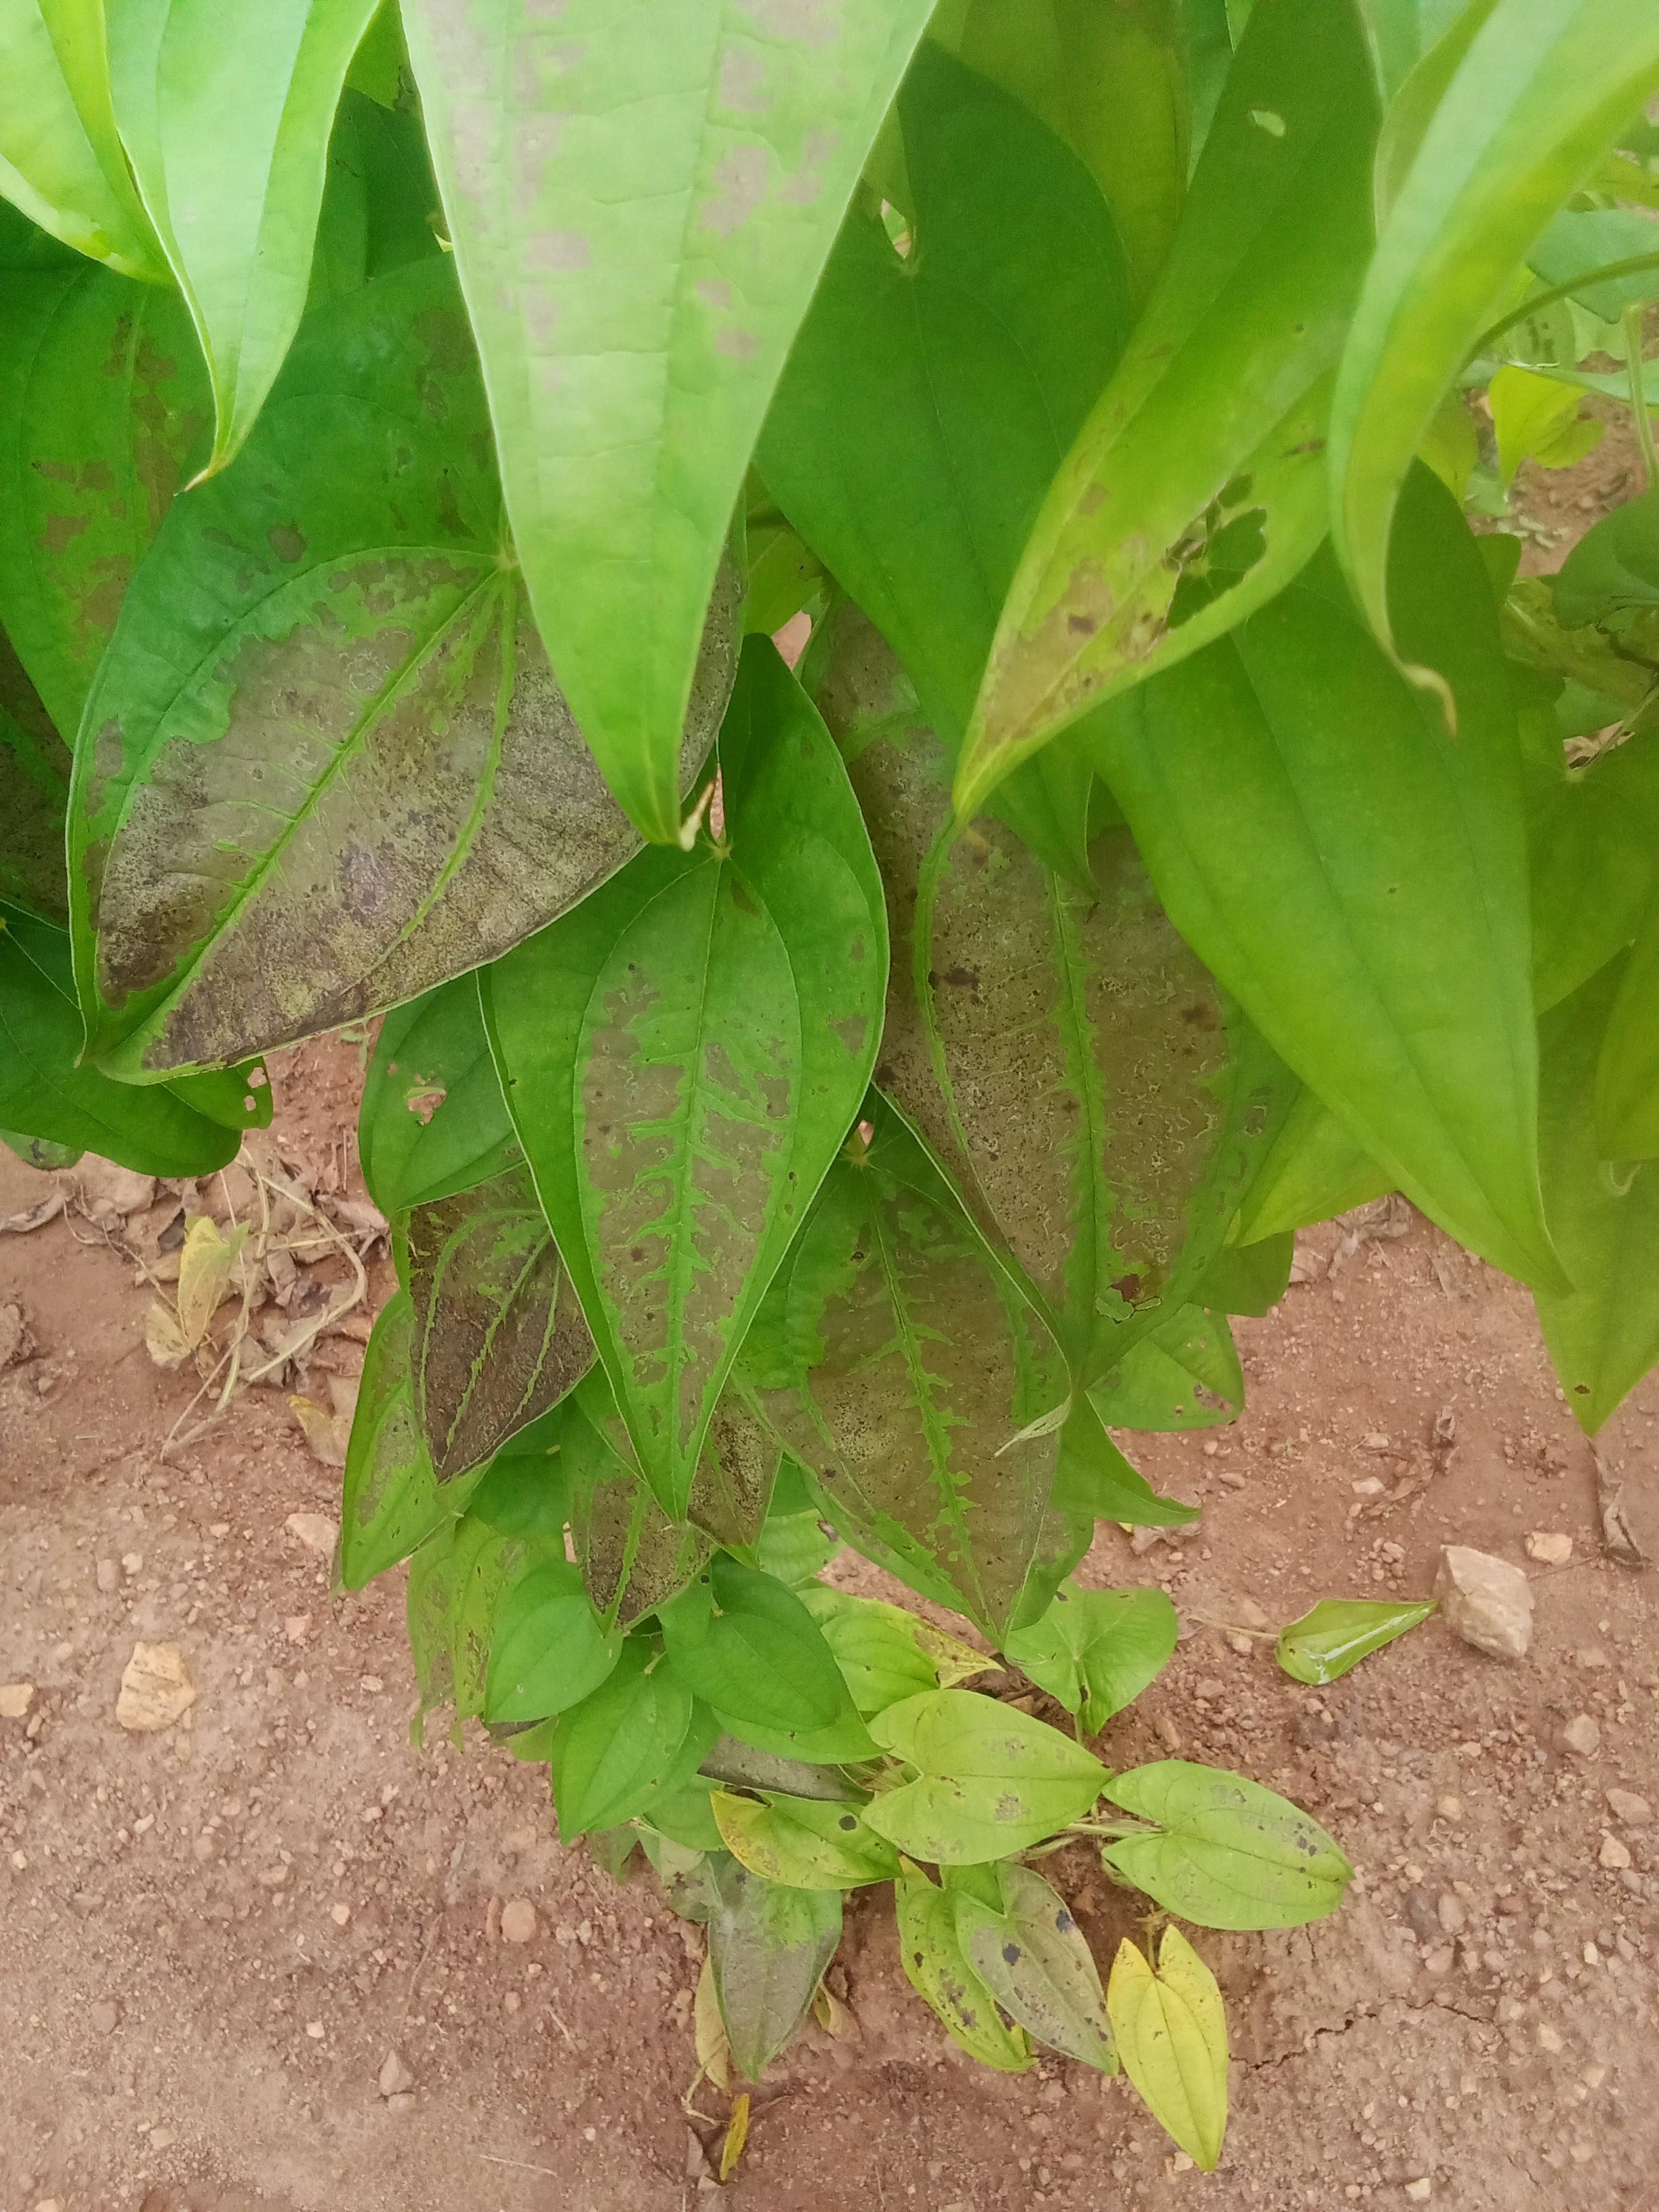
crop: yam
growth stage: vegetative
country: Nigeria
